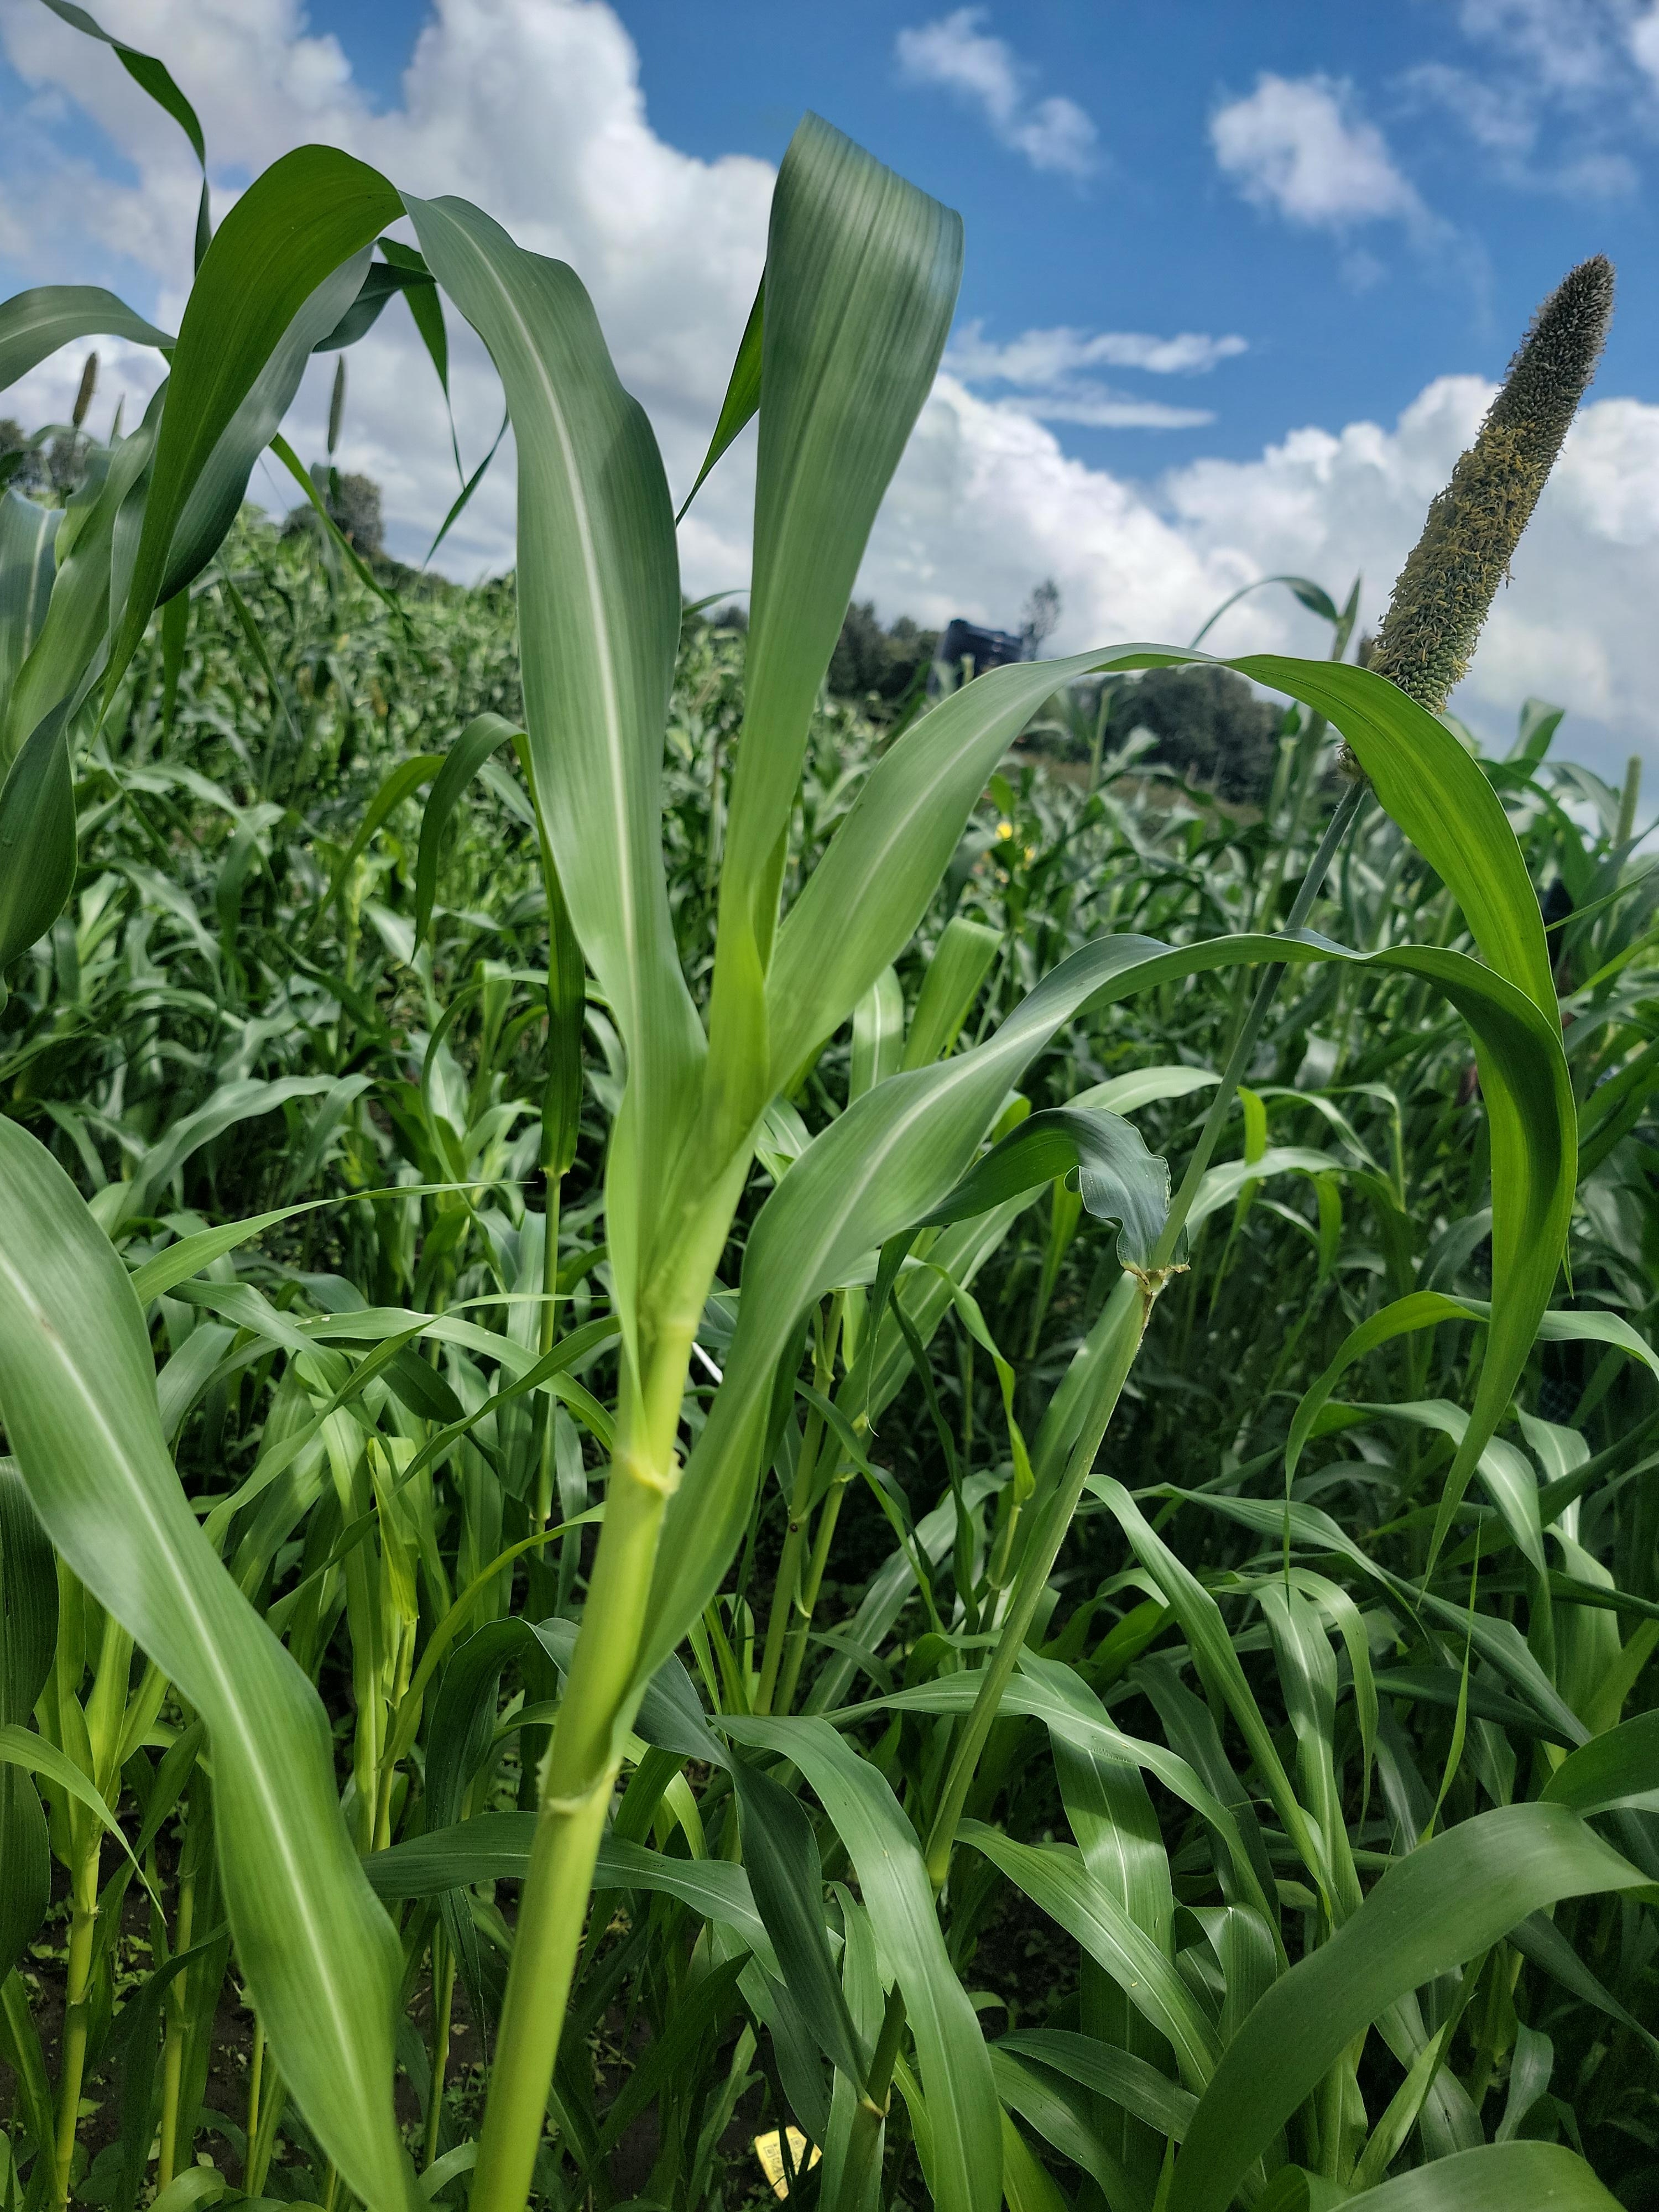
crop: pearl millet
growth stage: heading tuber
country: Tanzania
